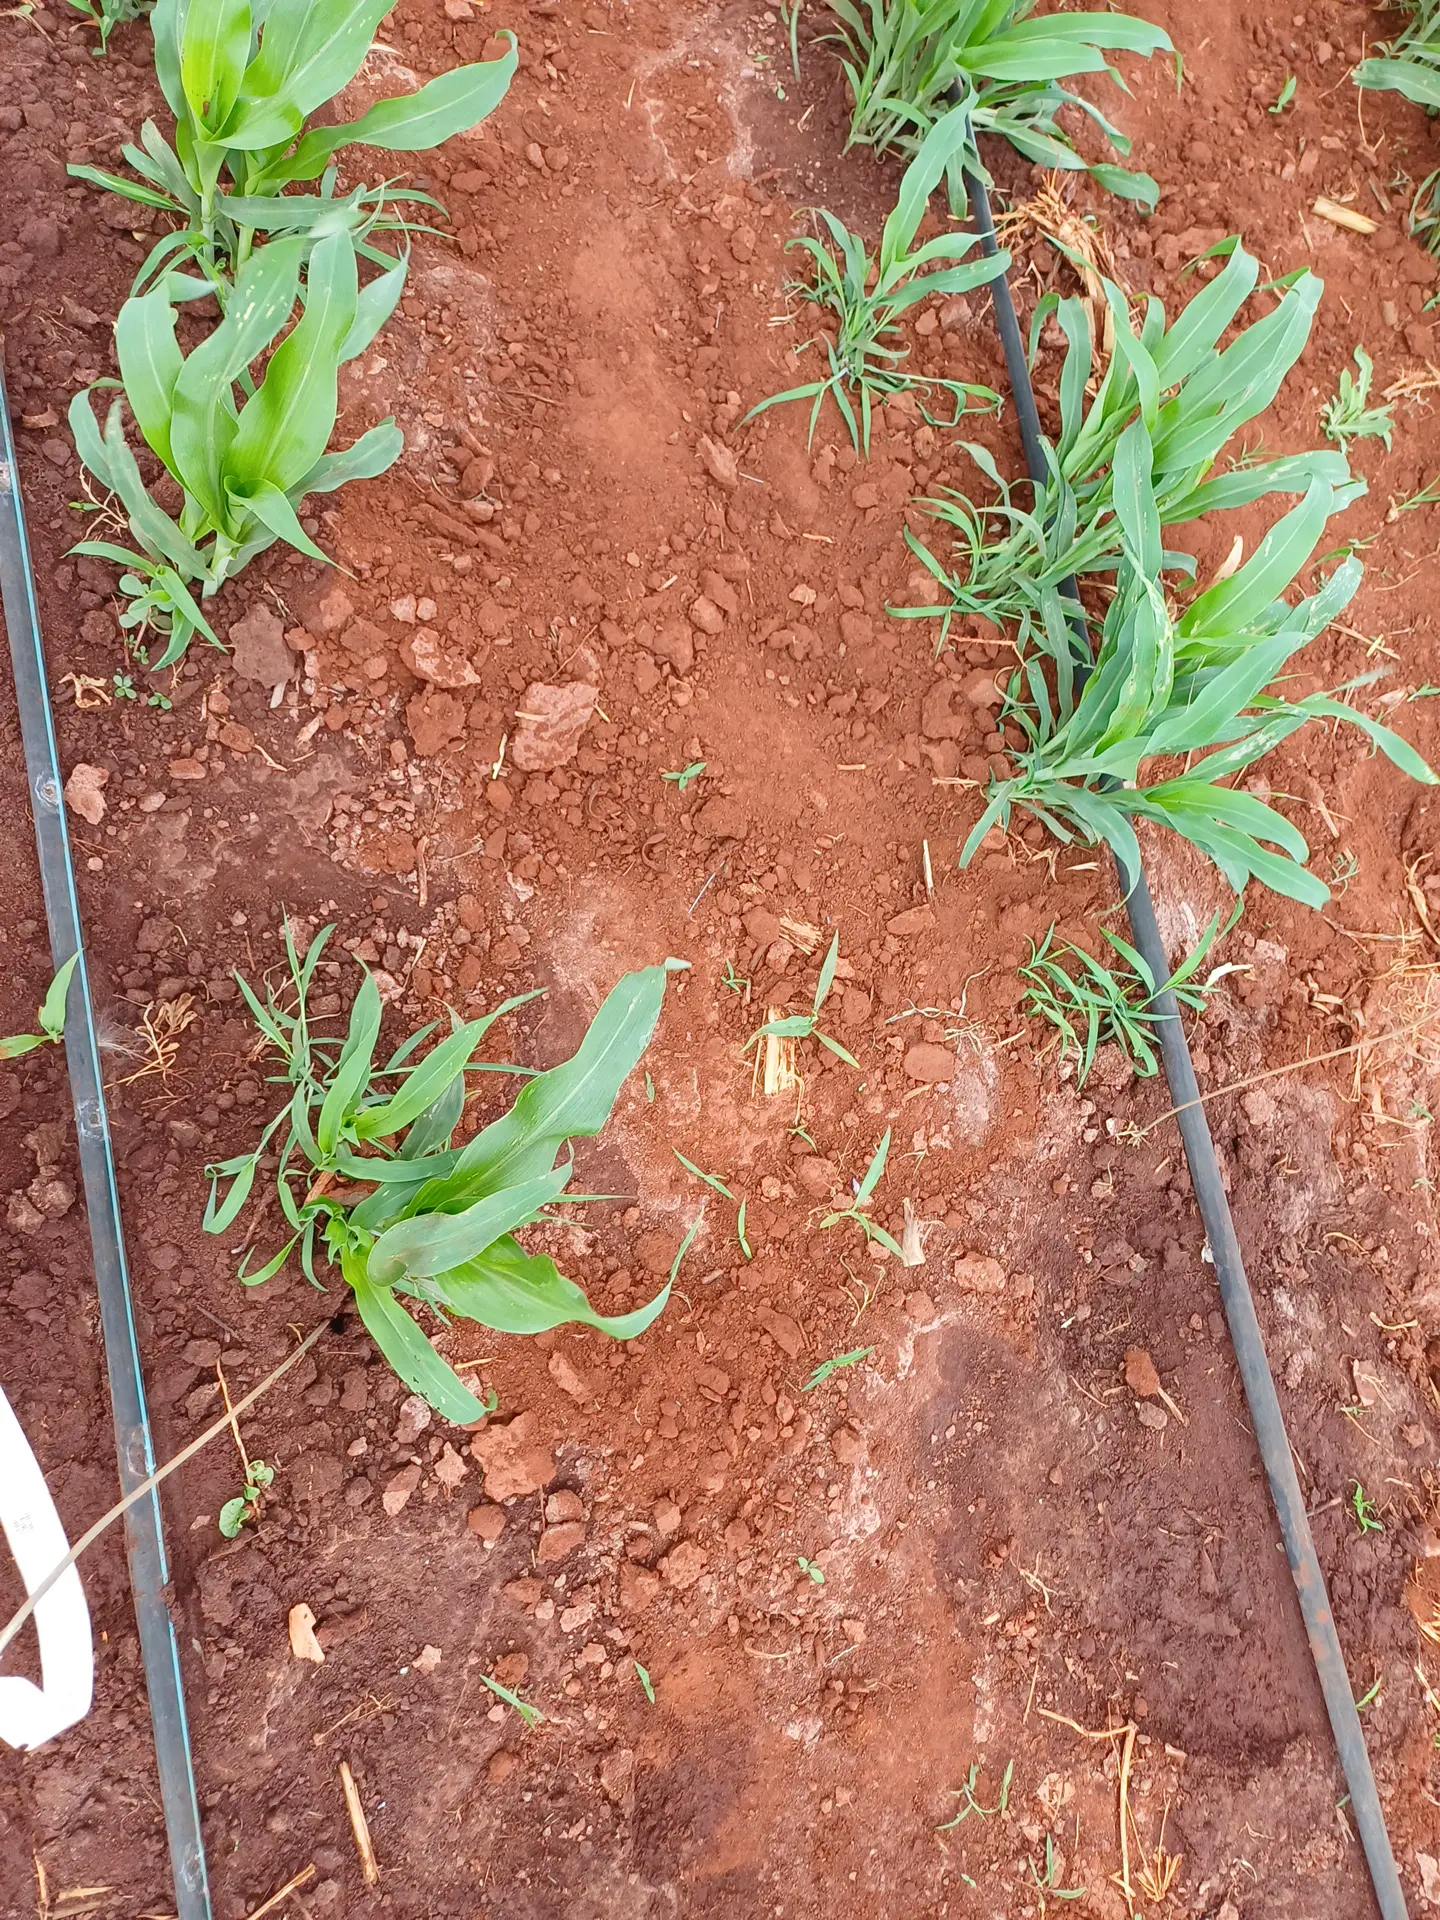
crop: sorghum
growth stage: vegetative
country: Kenya
